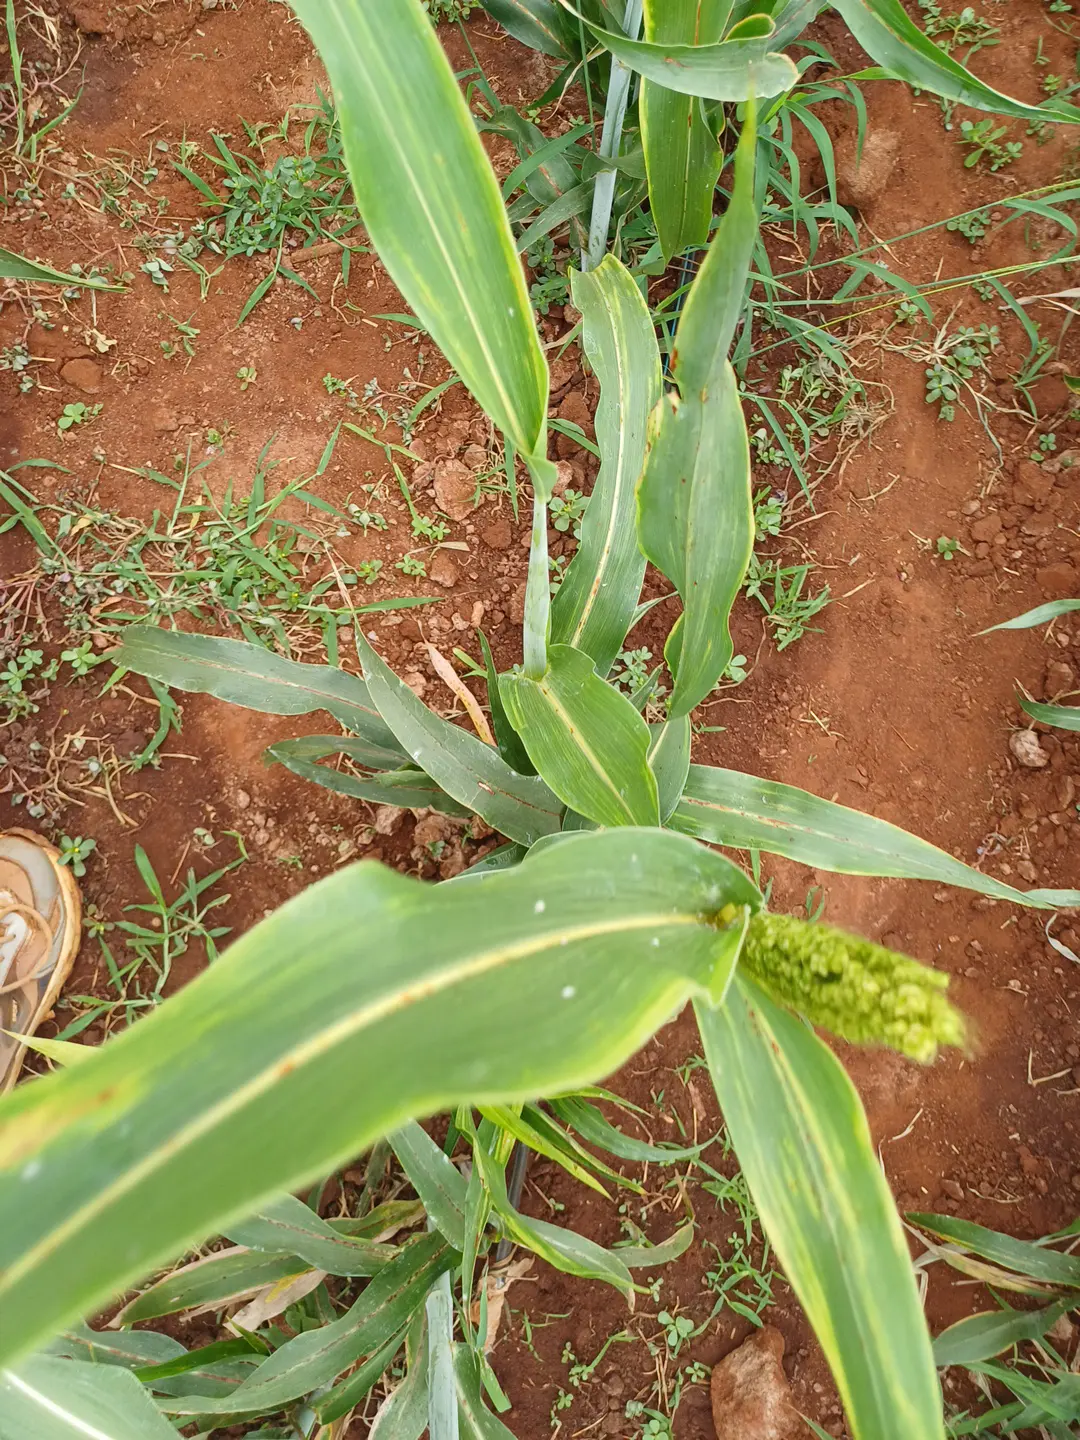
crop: sorghum
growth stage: heading tuber
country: Kenya
